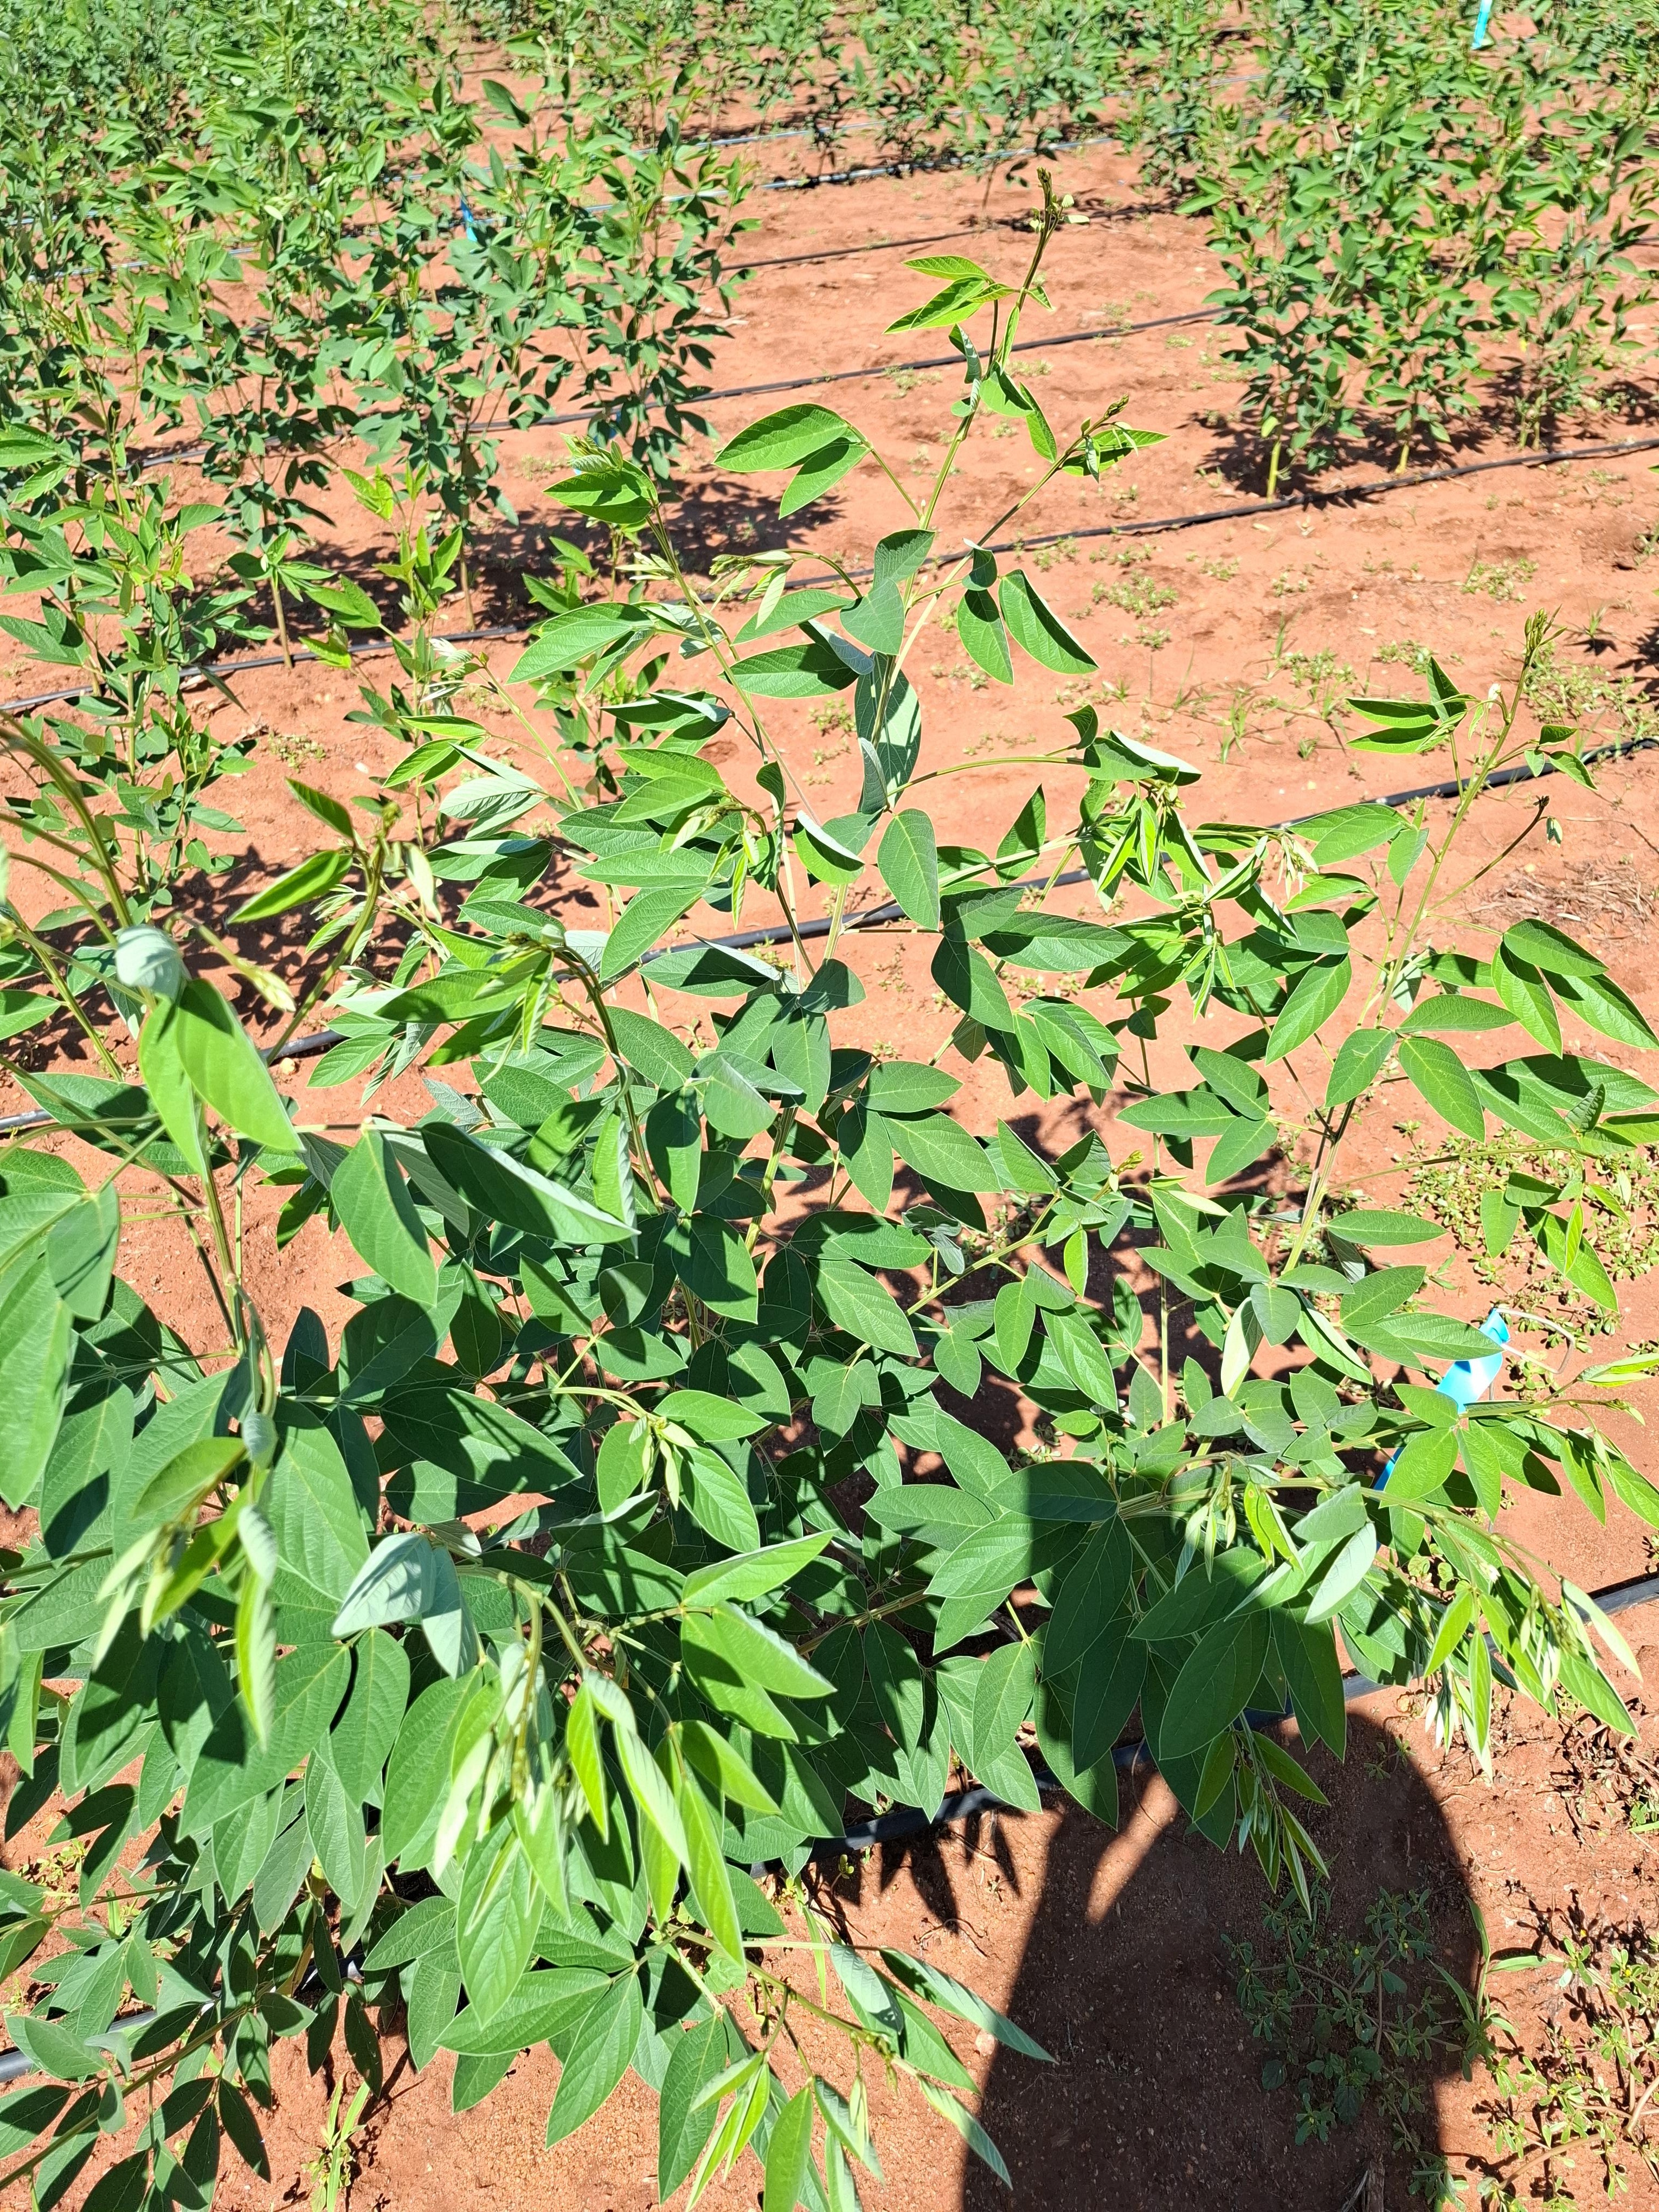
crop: pigeonpea
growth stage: vegetative
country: Kenya
